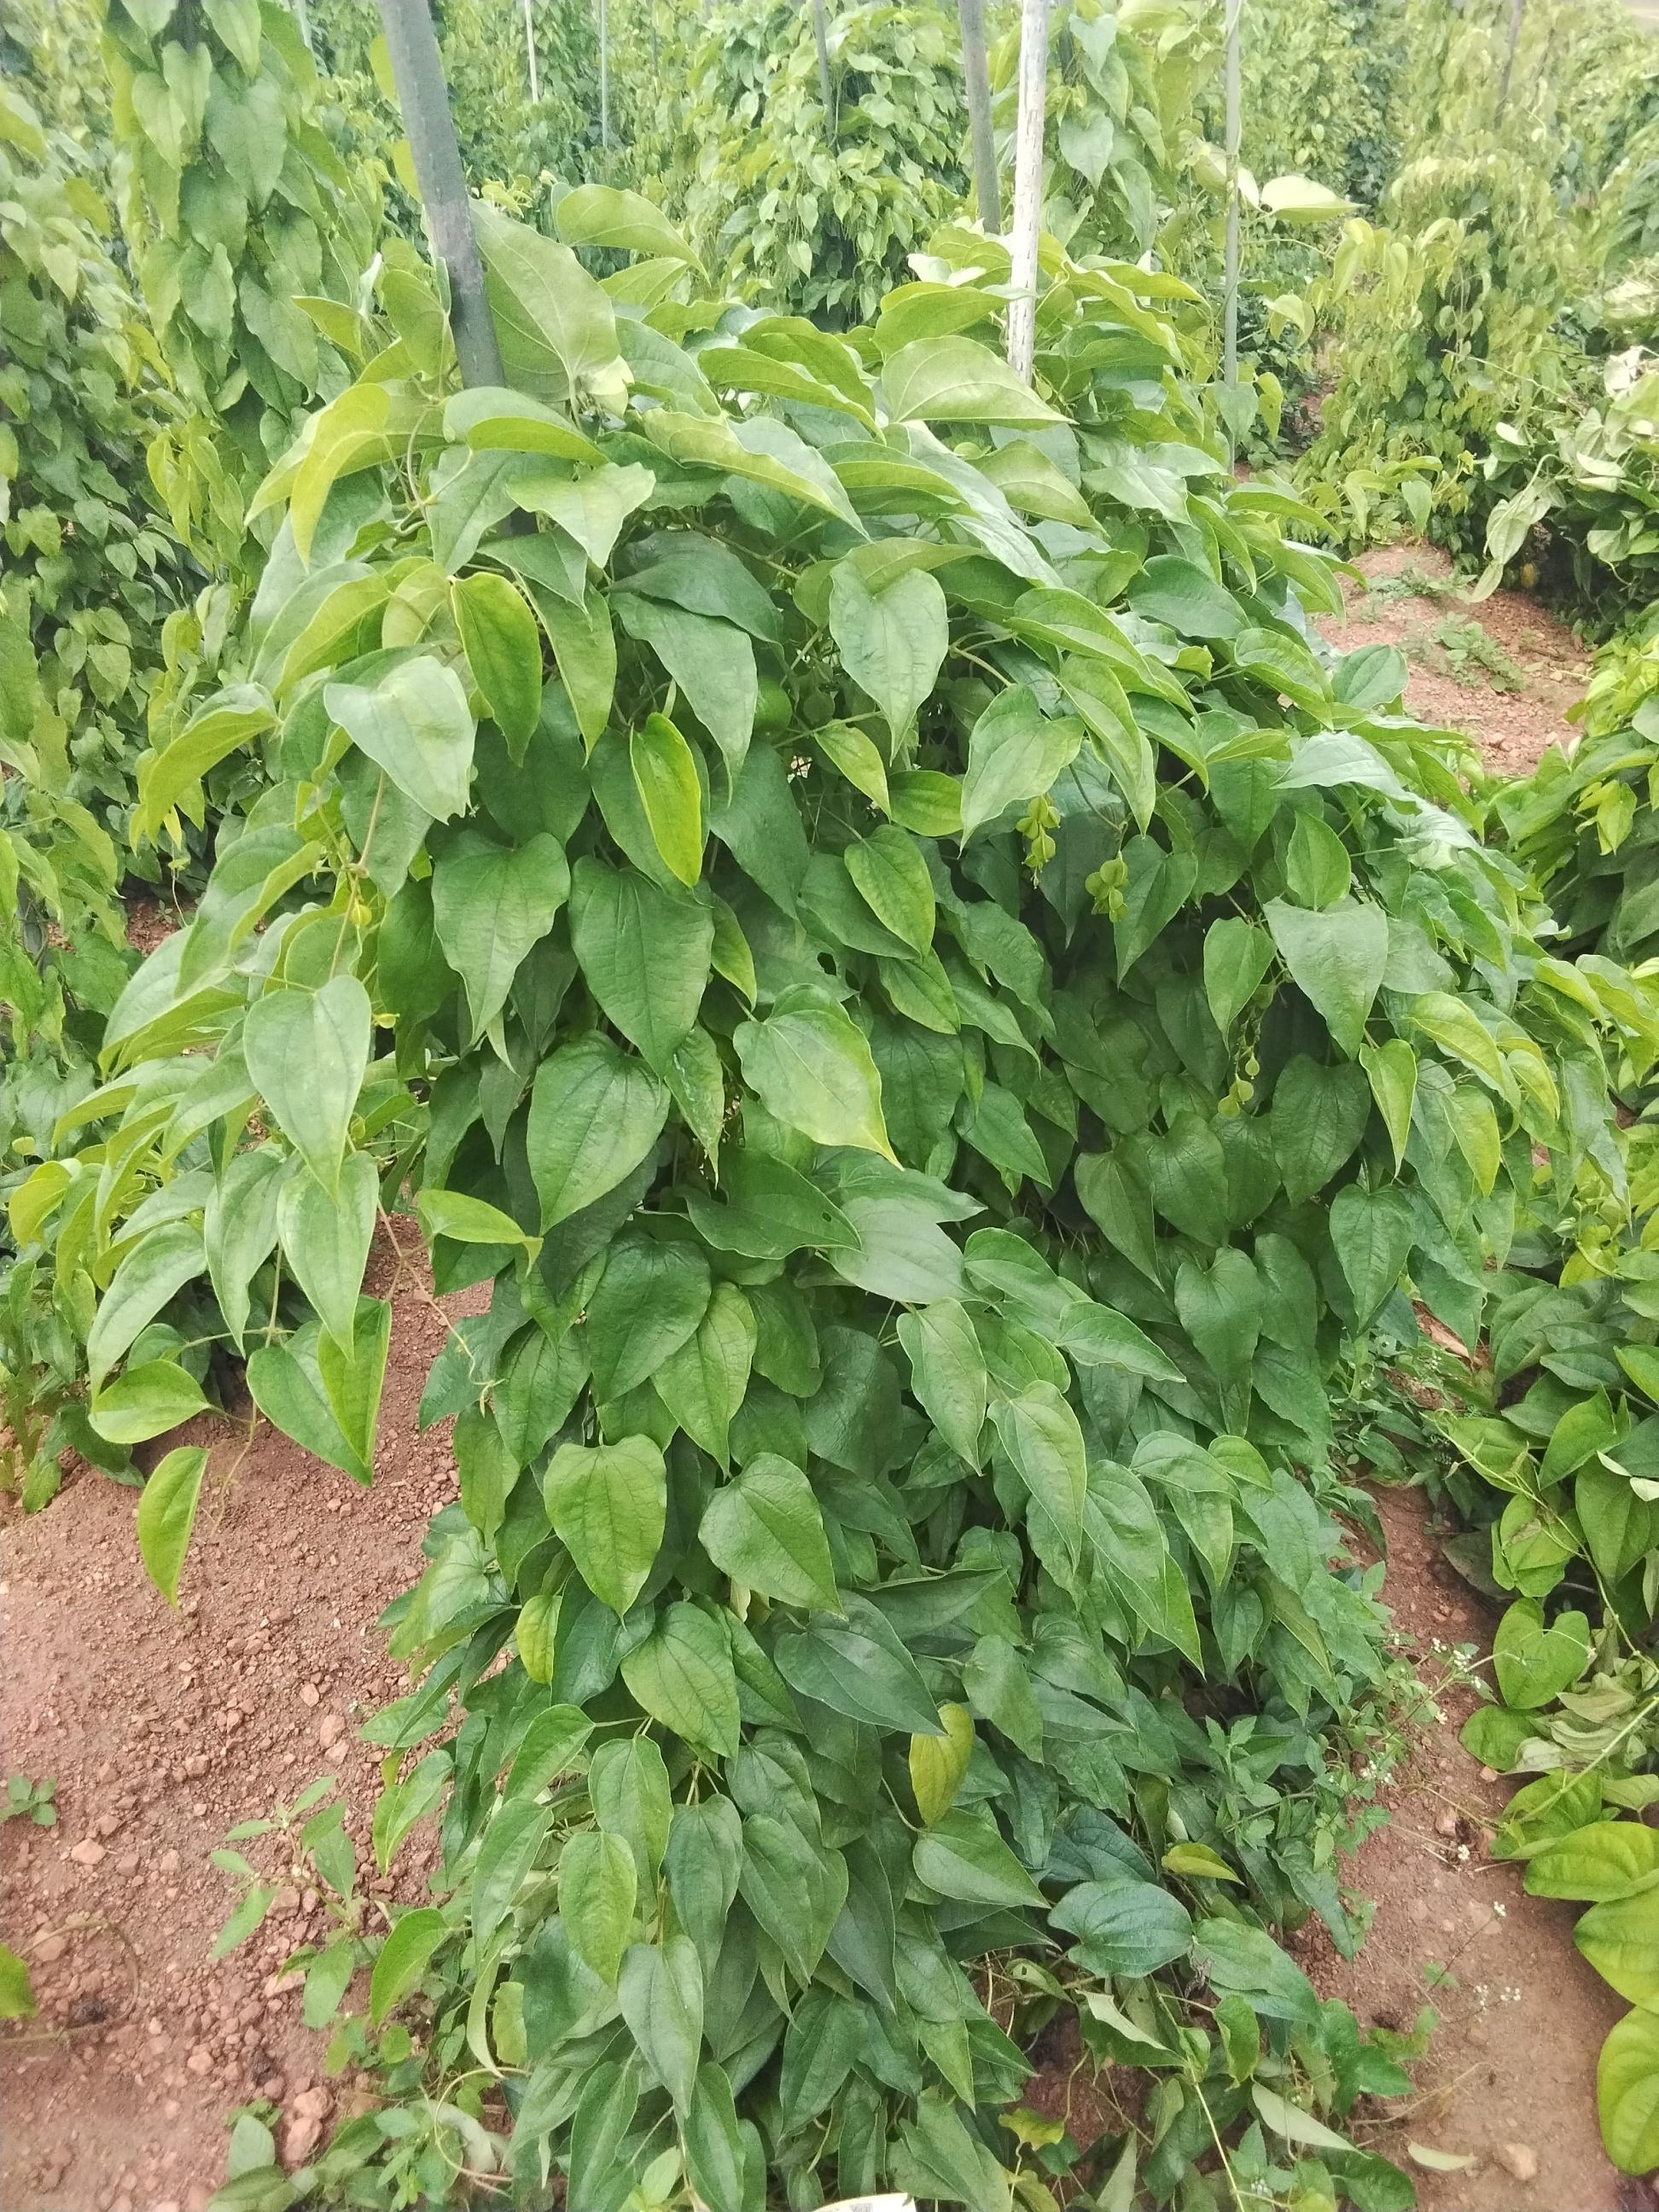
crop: yam
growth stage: vegetative
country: Nigeria
